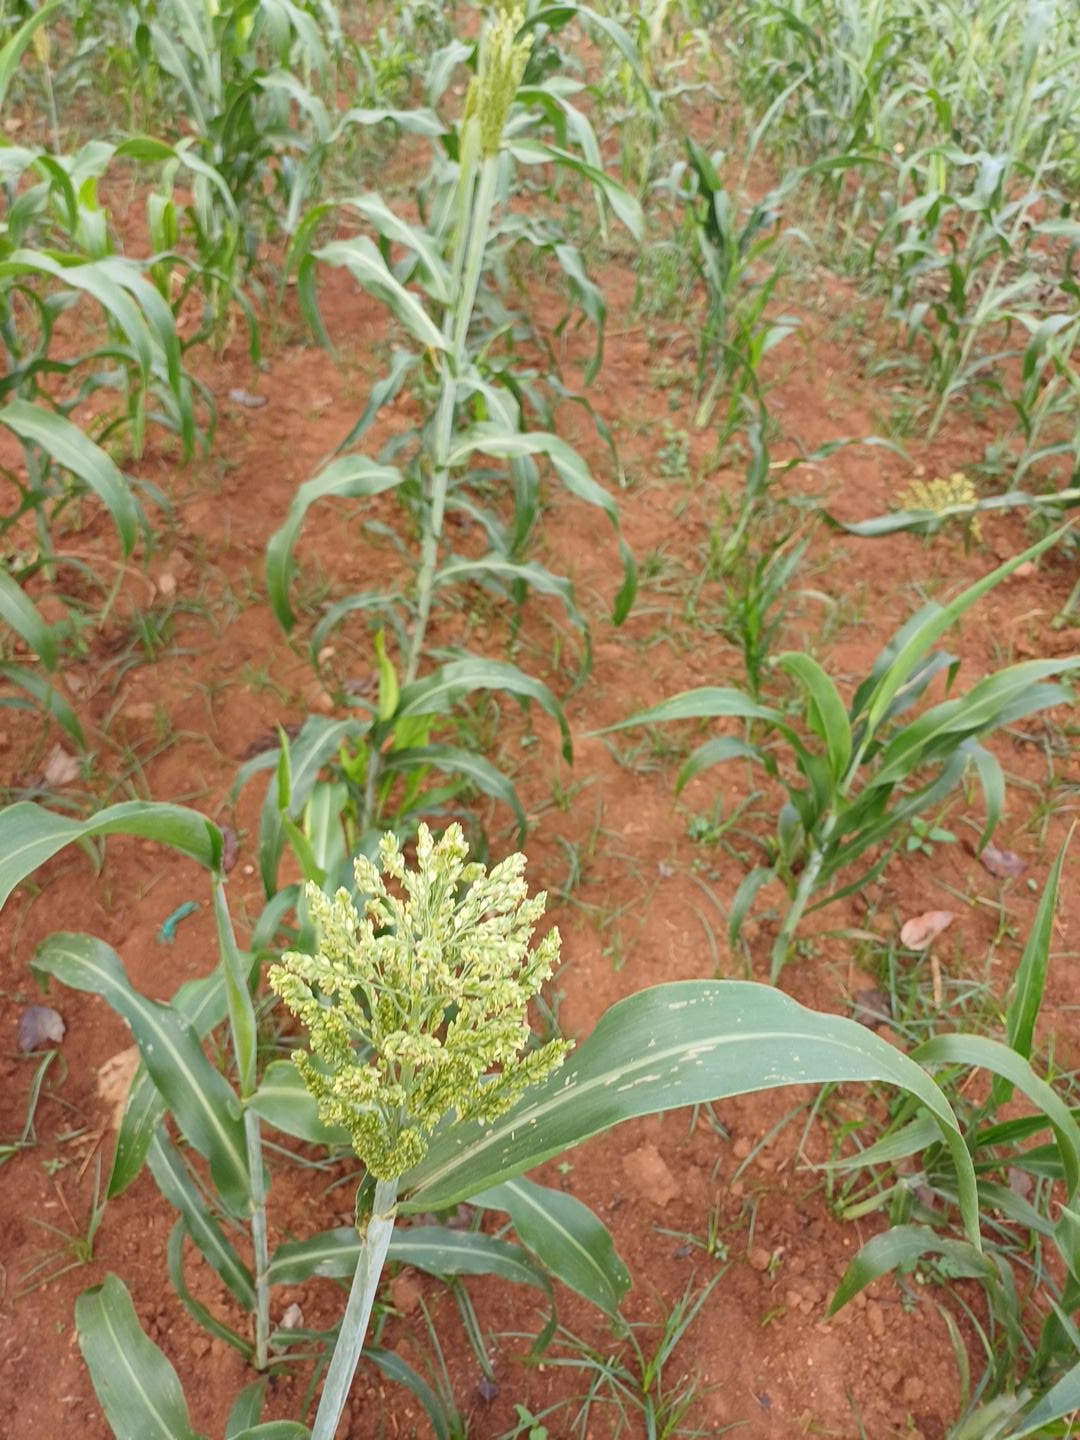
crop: sorghum
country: Kenya
